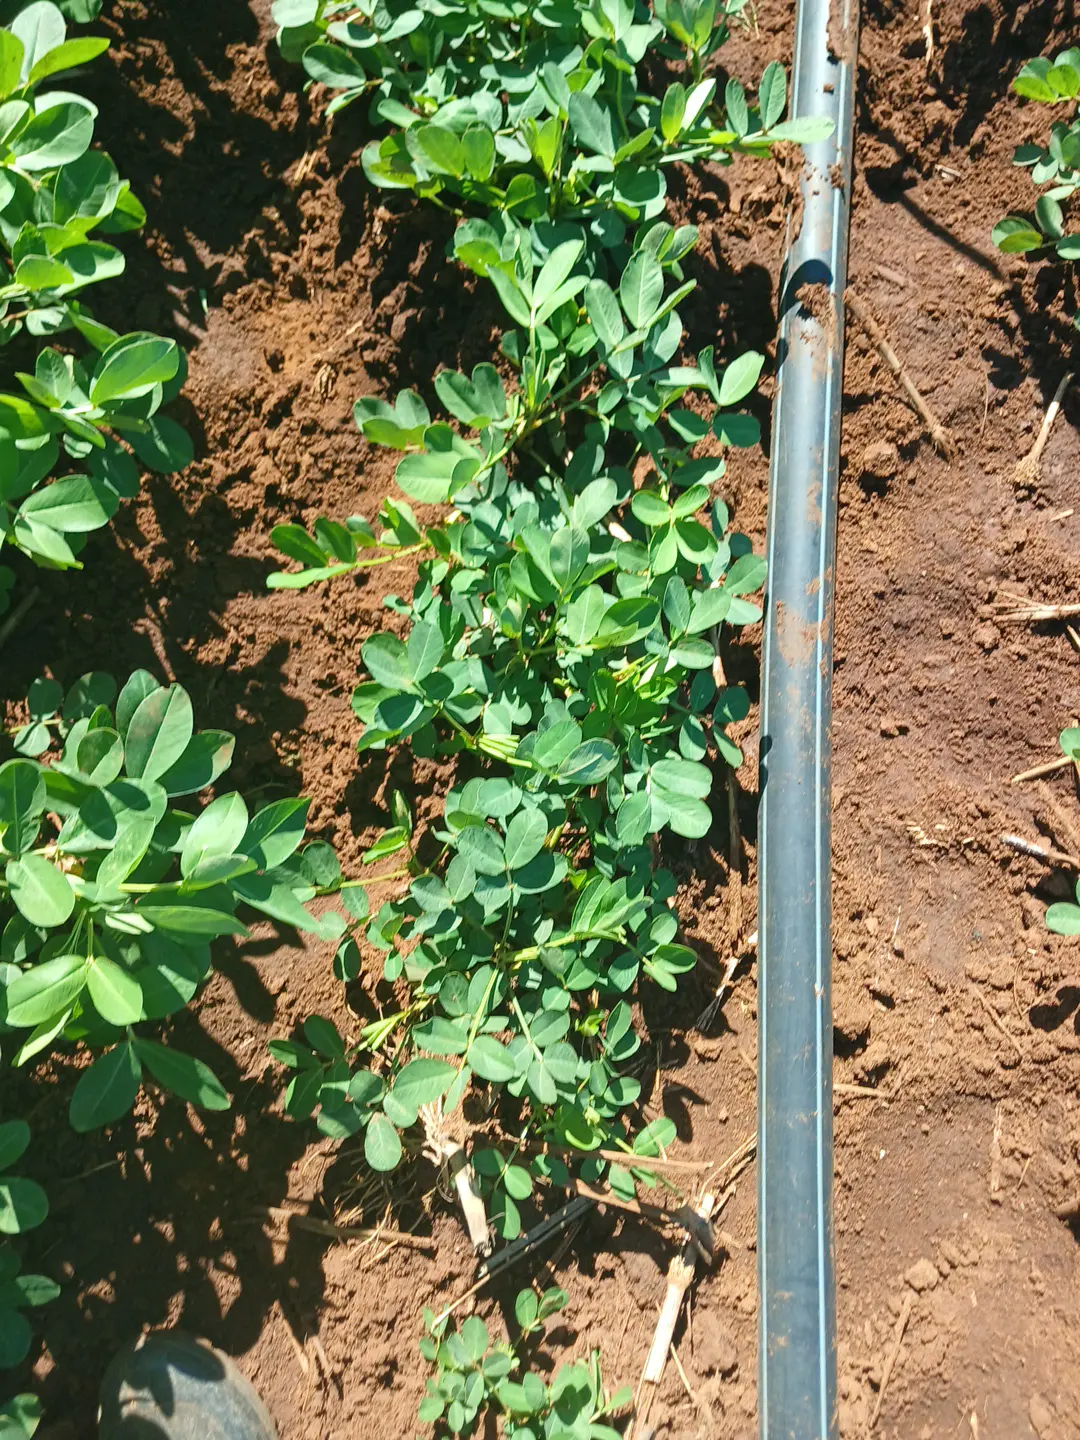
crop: groundnut
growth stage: flowering
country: Kenya
